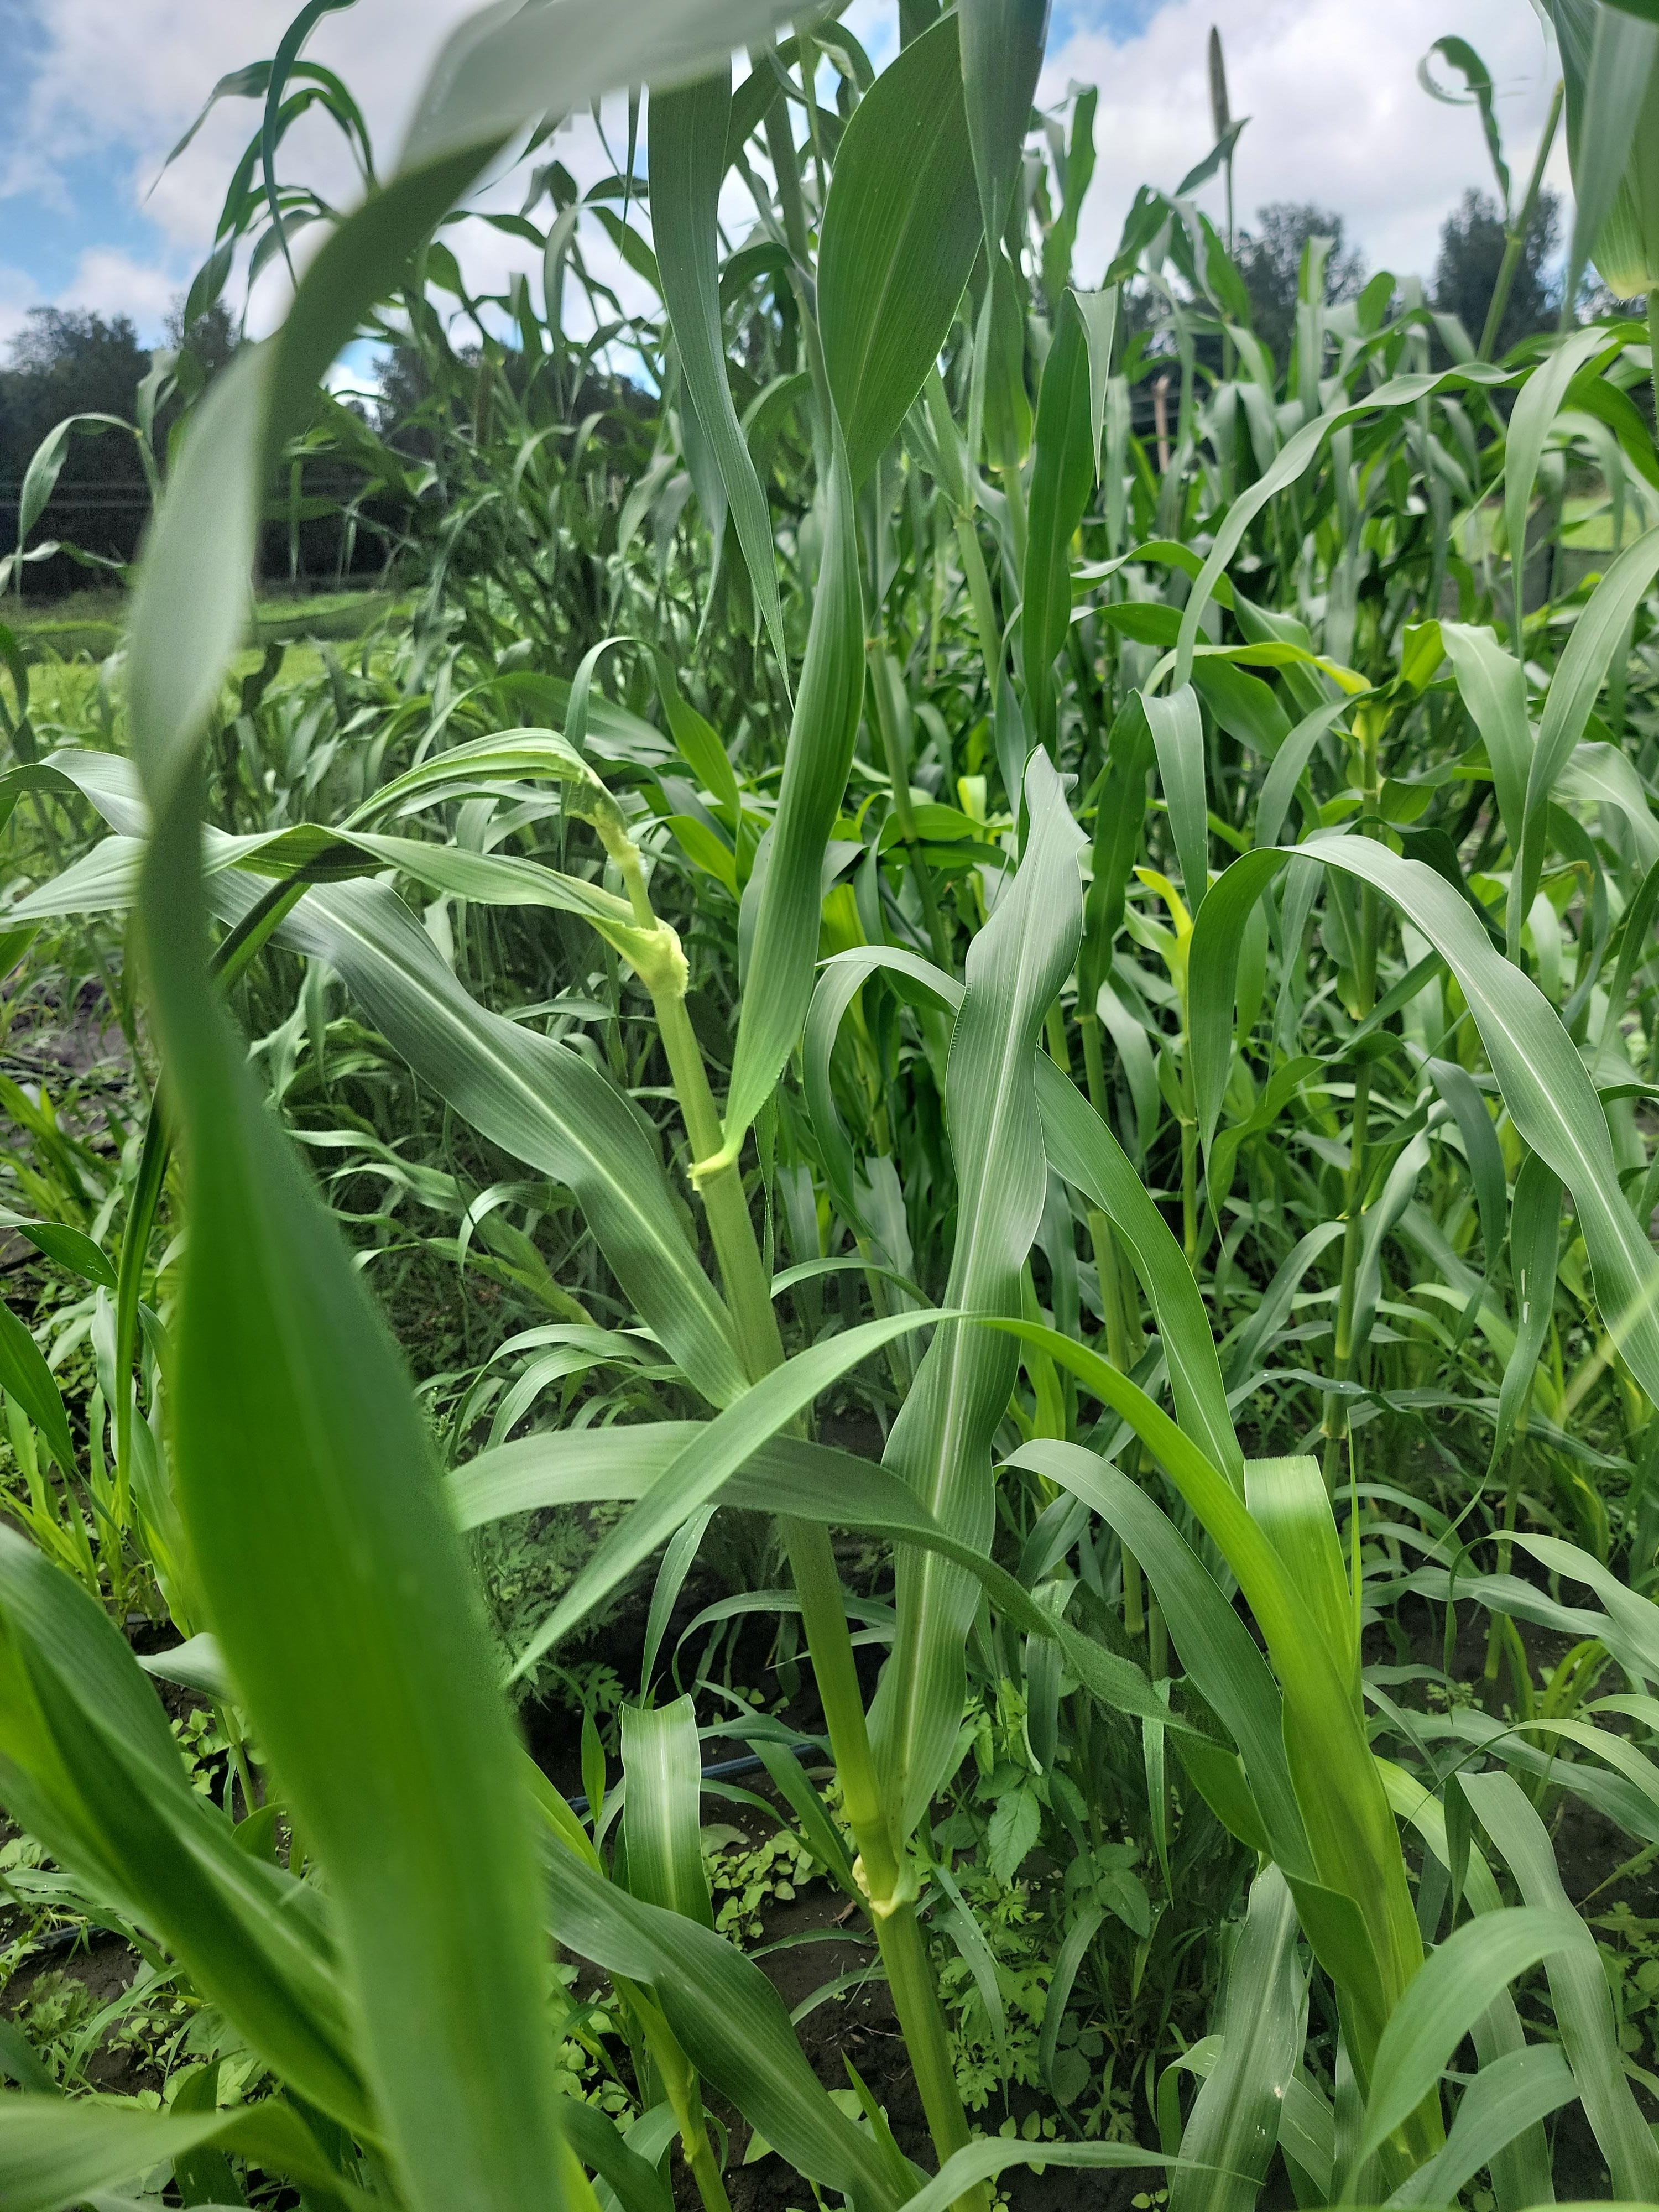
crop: pearl millet
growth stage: heading tuber
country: Tanzania
